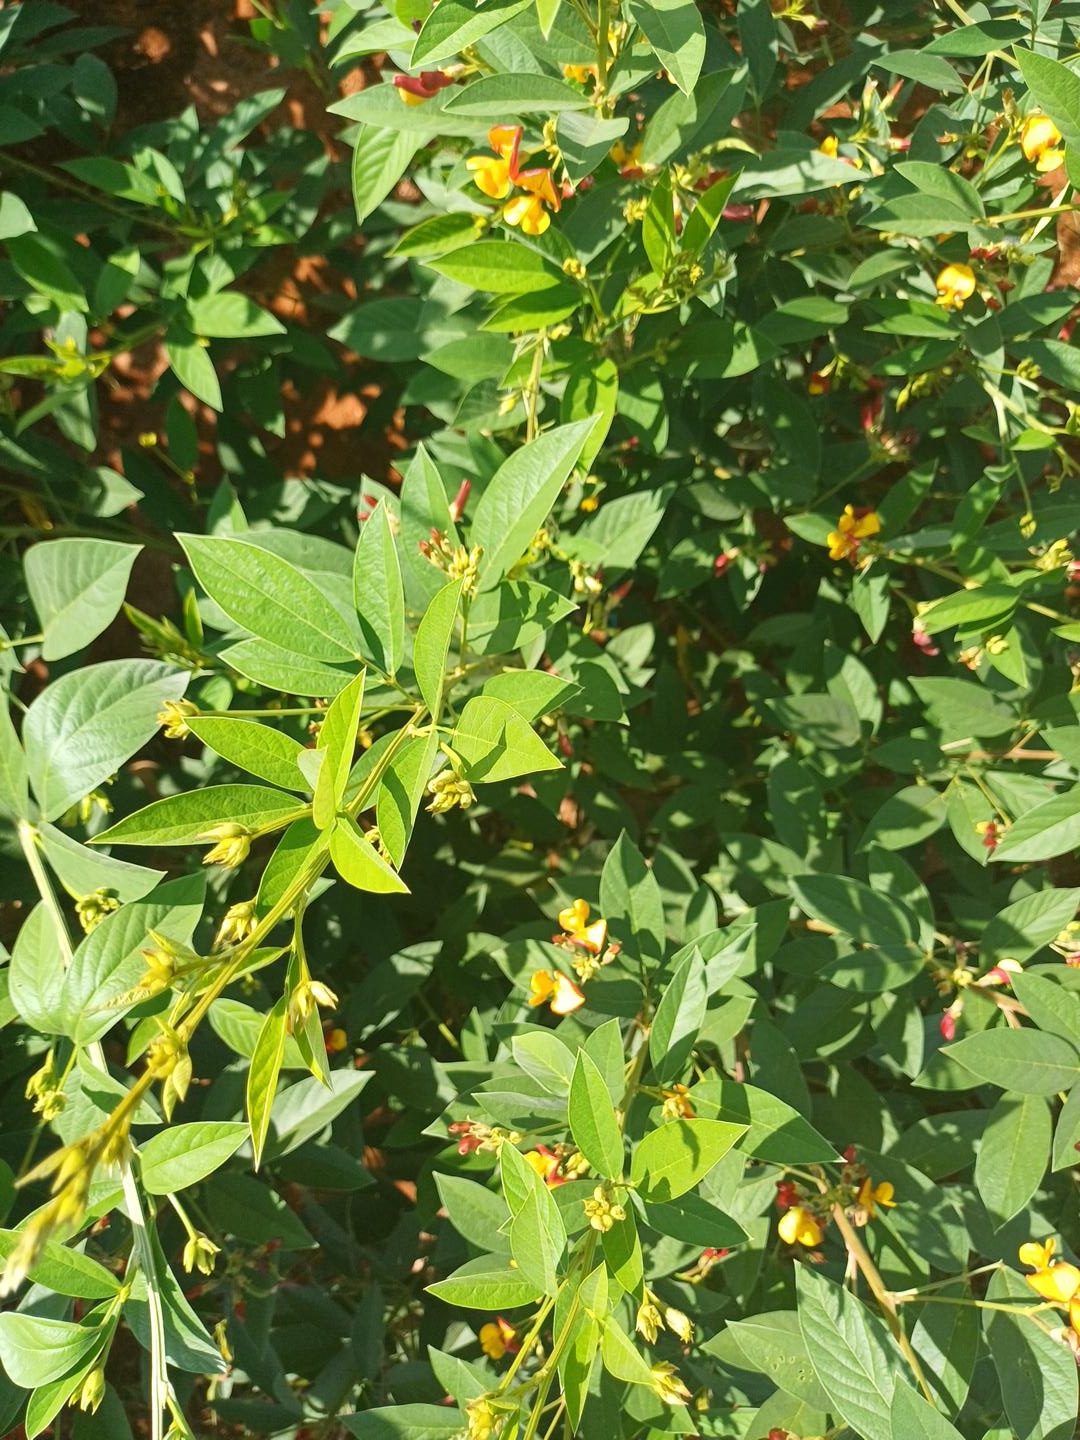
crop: pigeonpea
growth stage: development pod
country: Kenya
